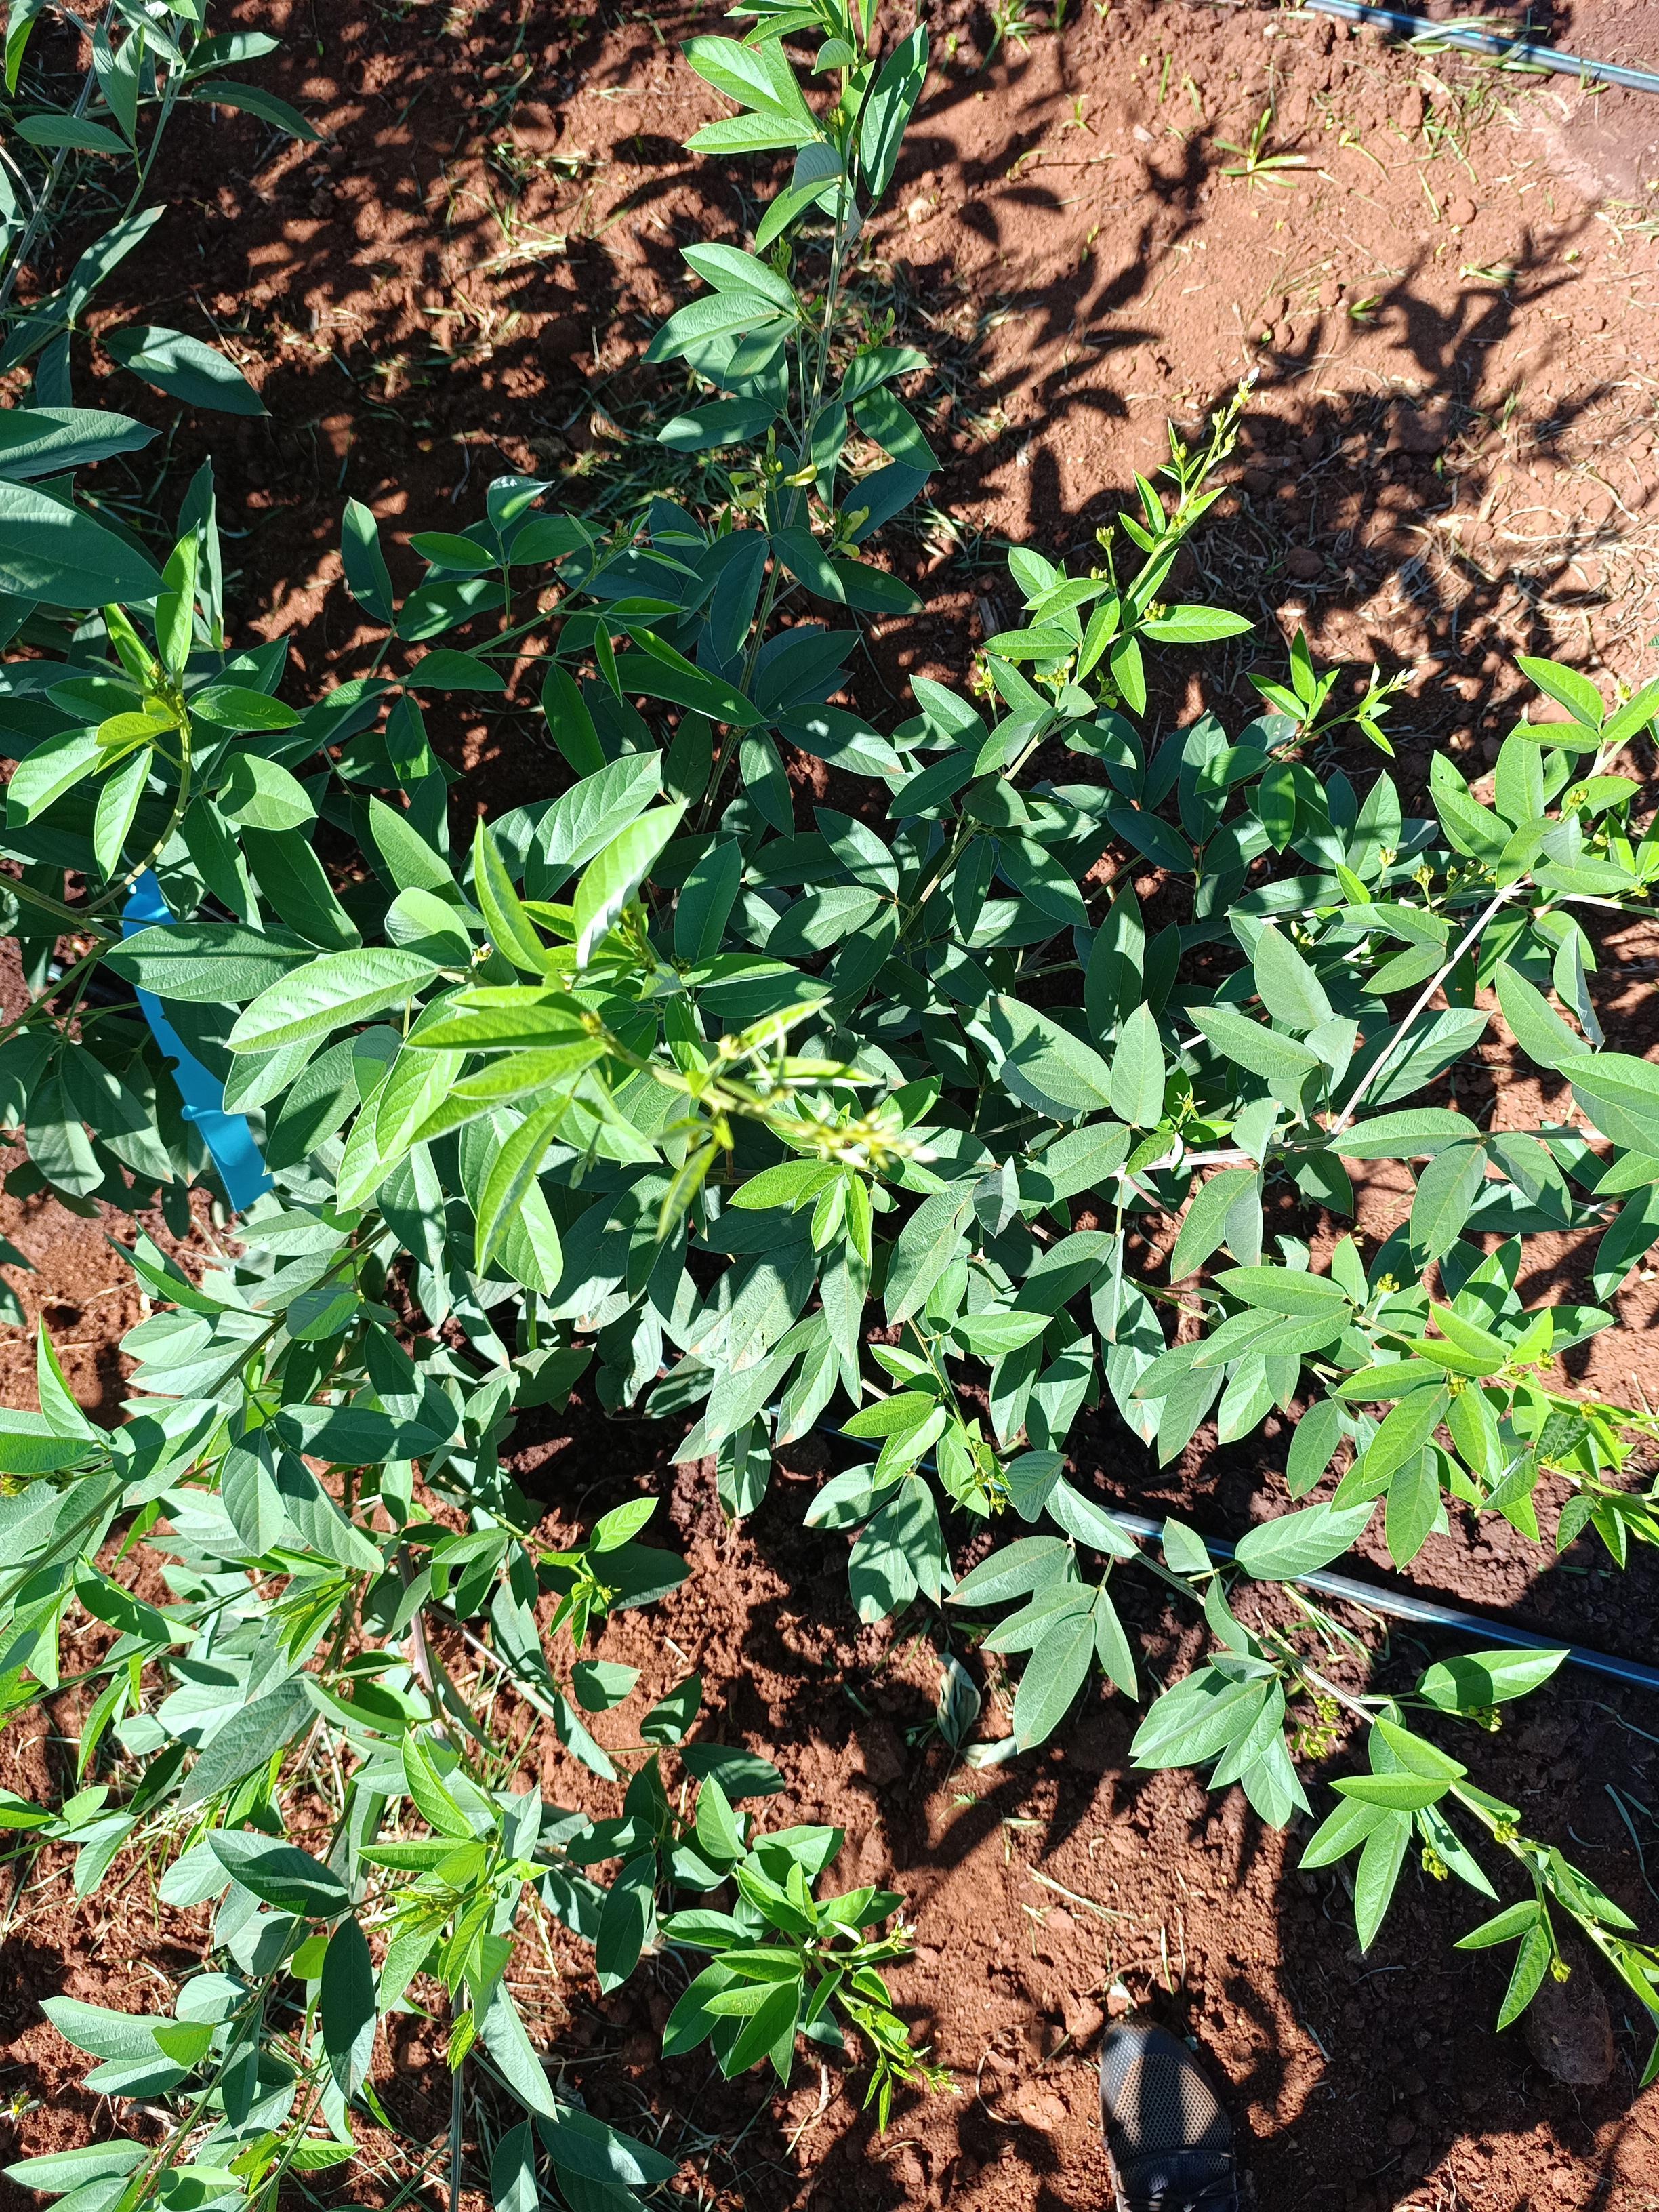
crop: pigeonpea
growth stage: flowering
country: Kenya
